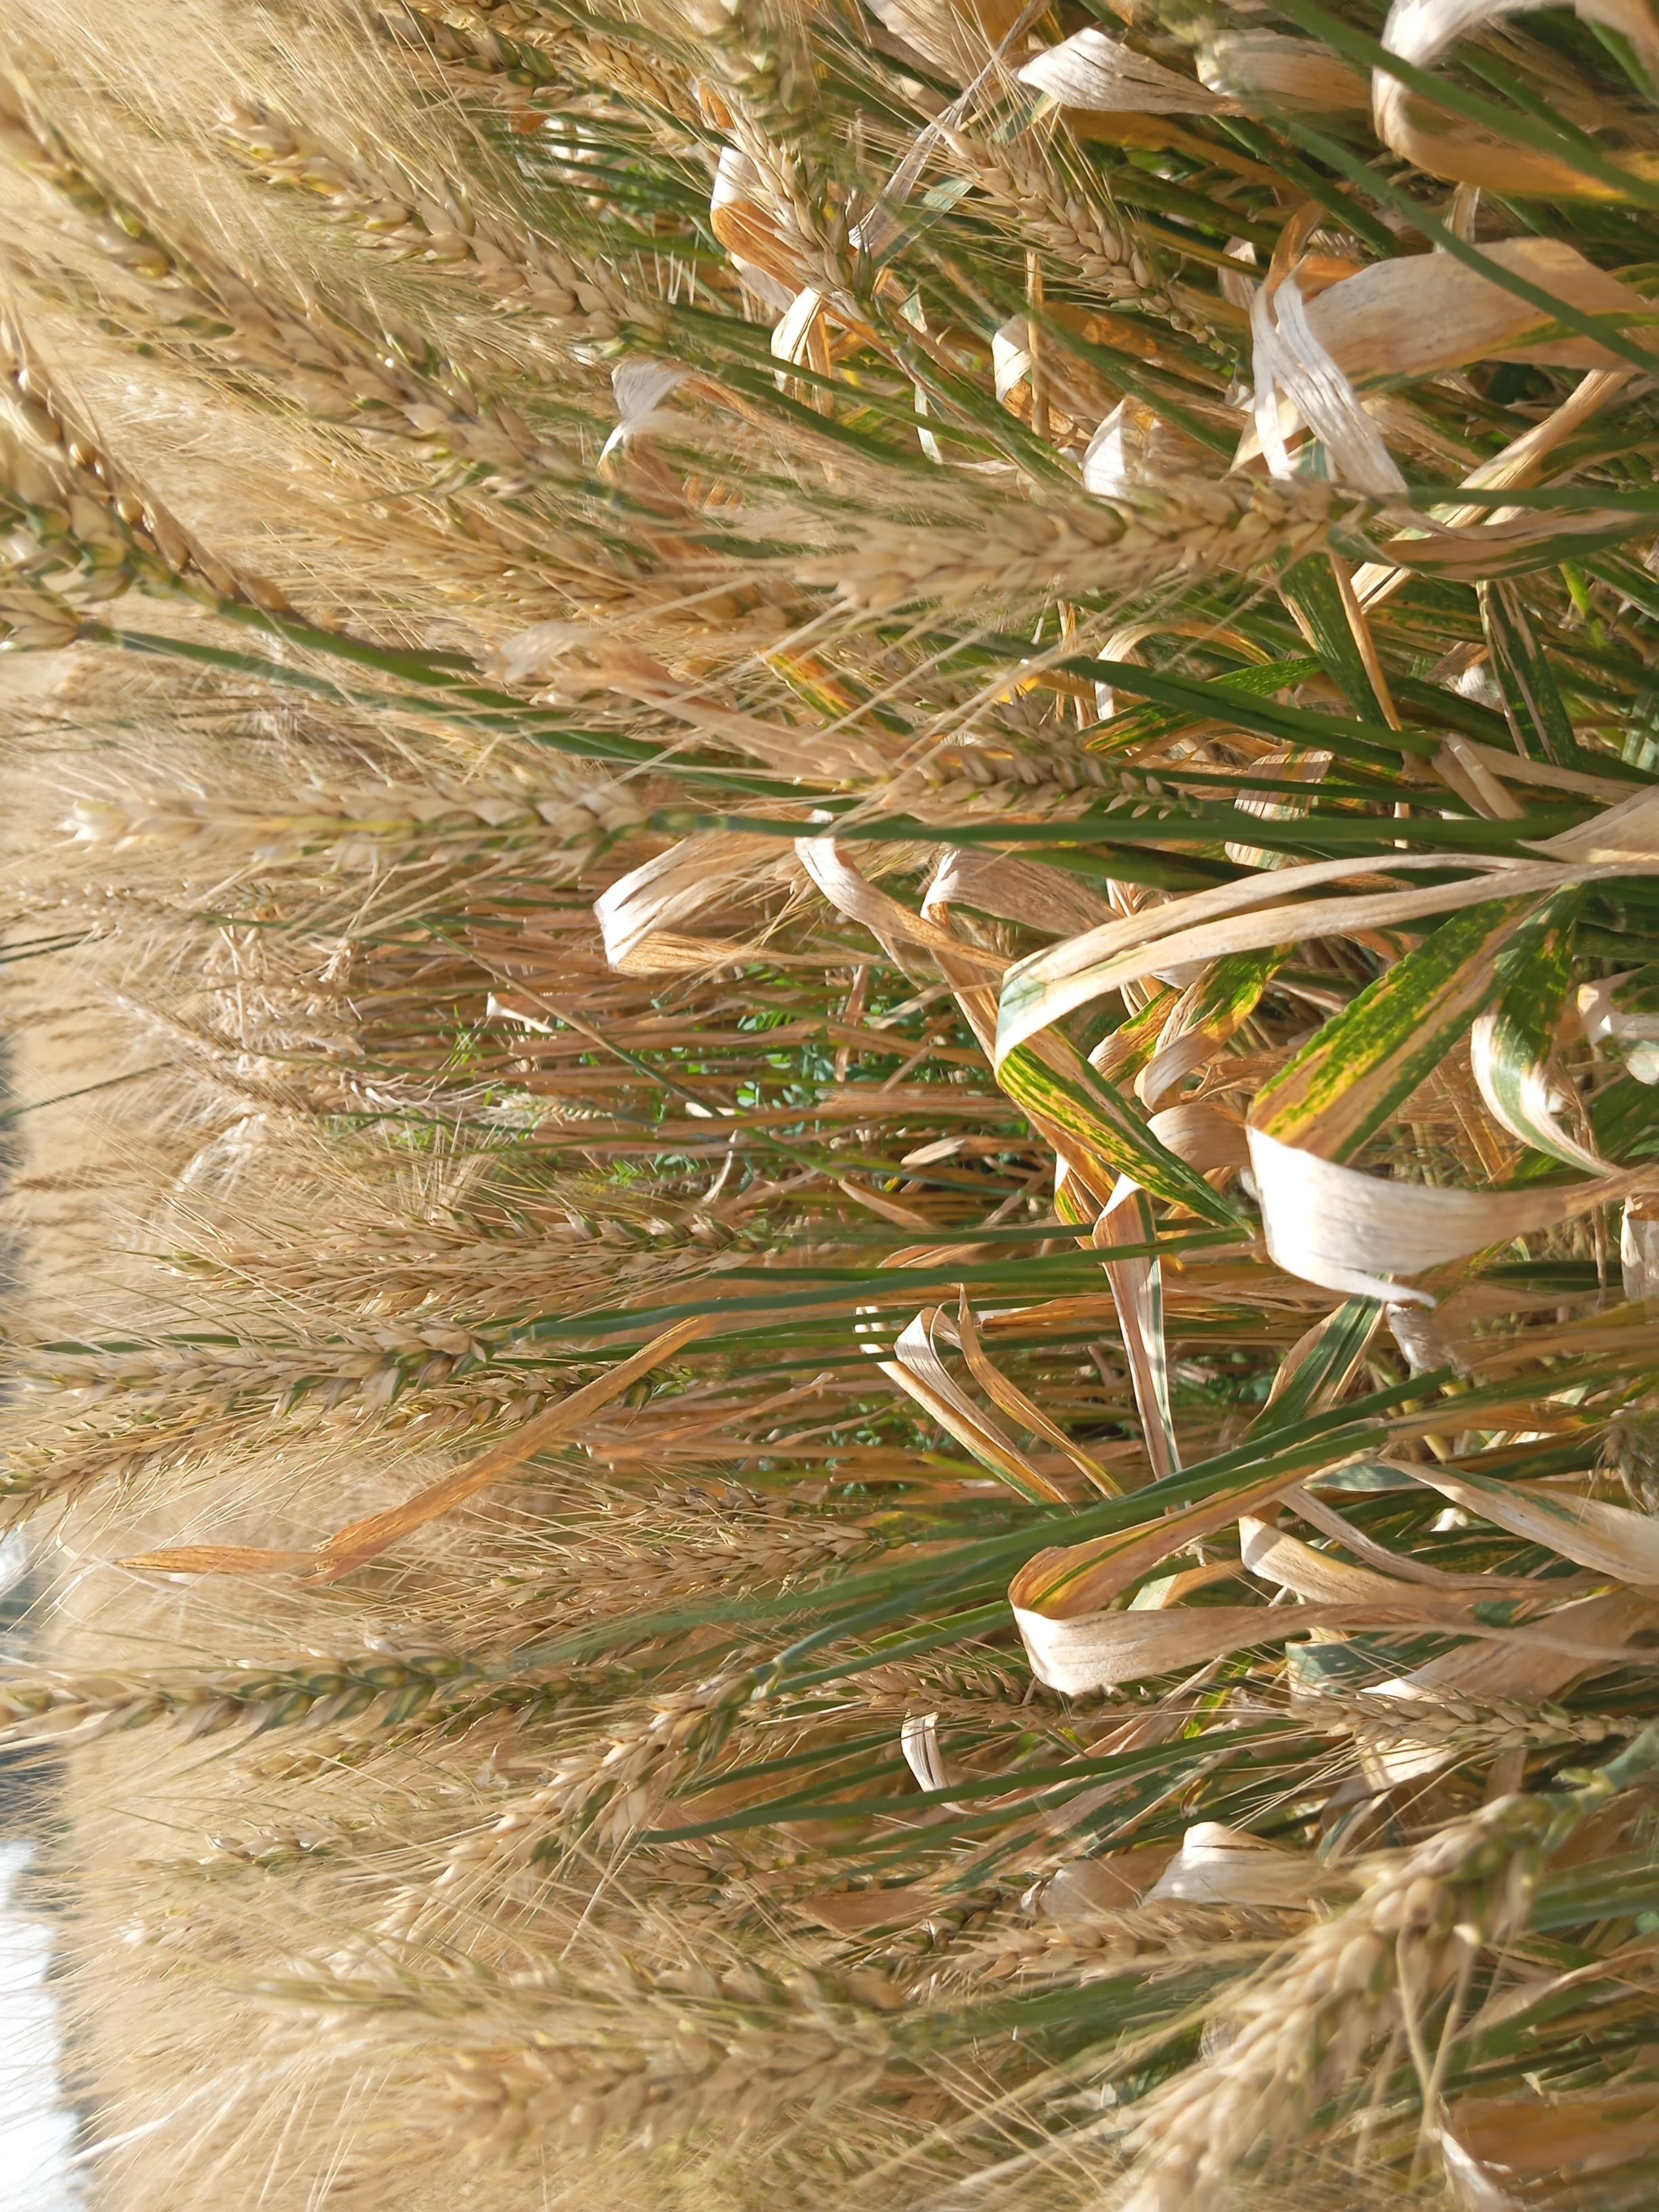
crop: wheat
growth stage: maturity
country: Kenya
